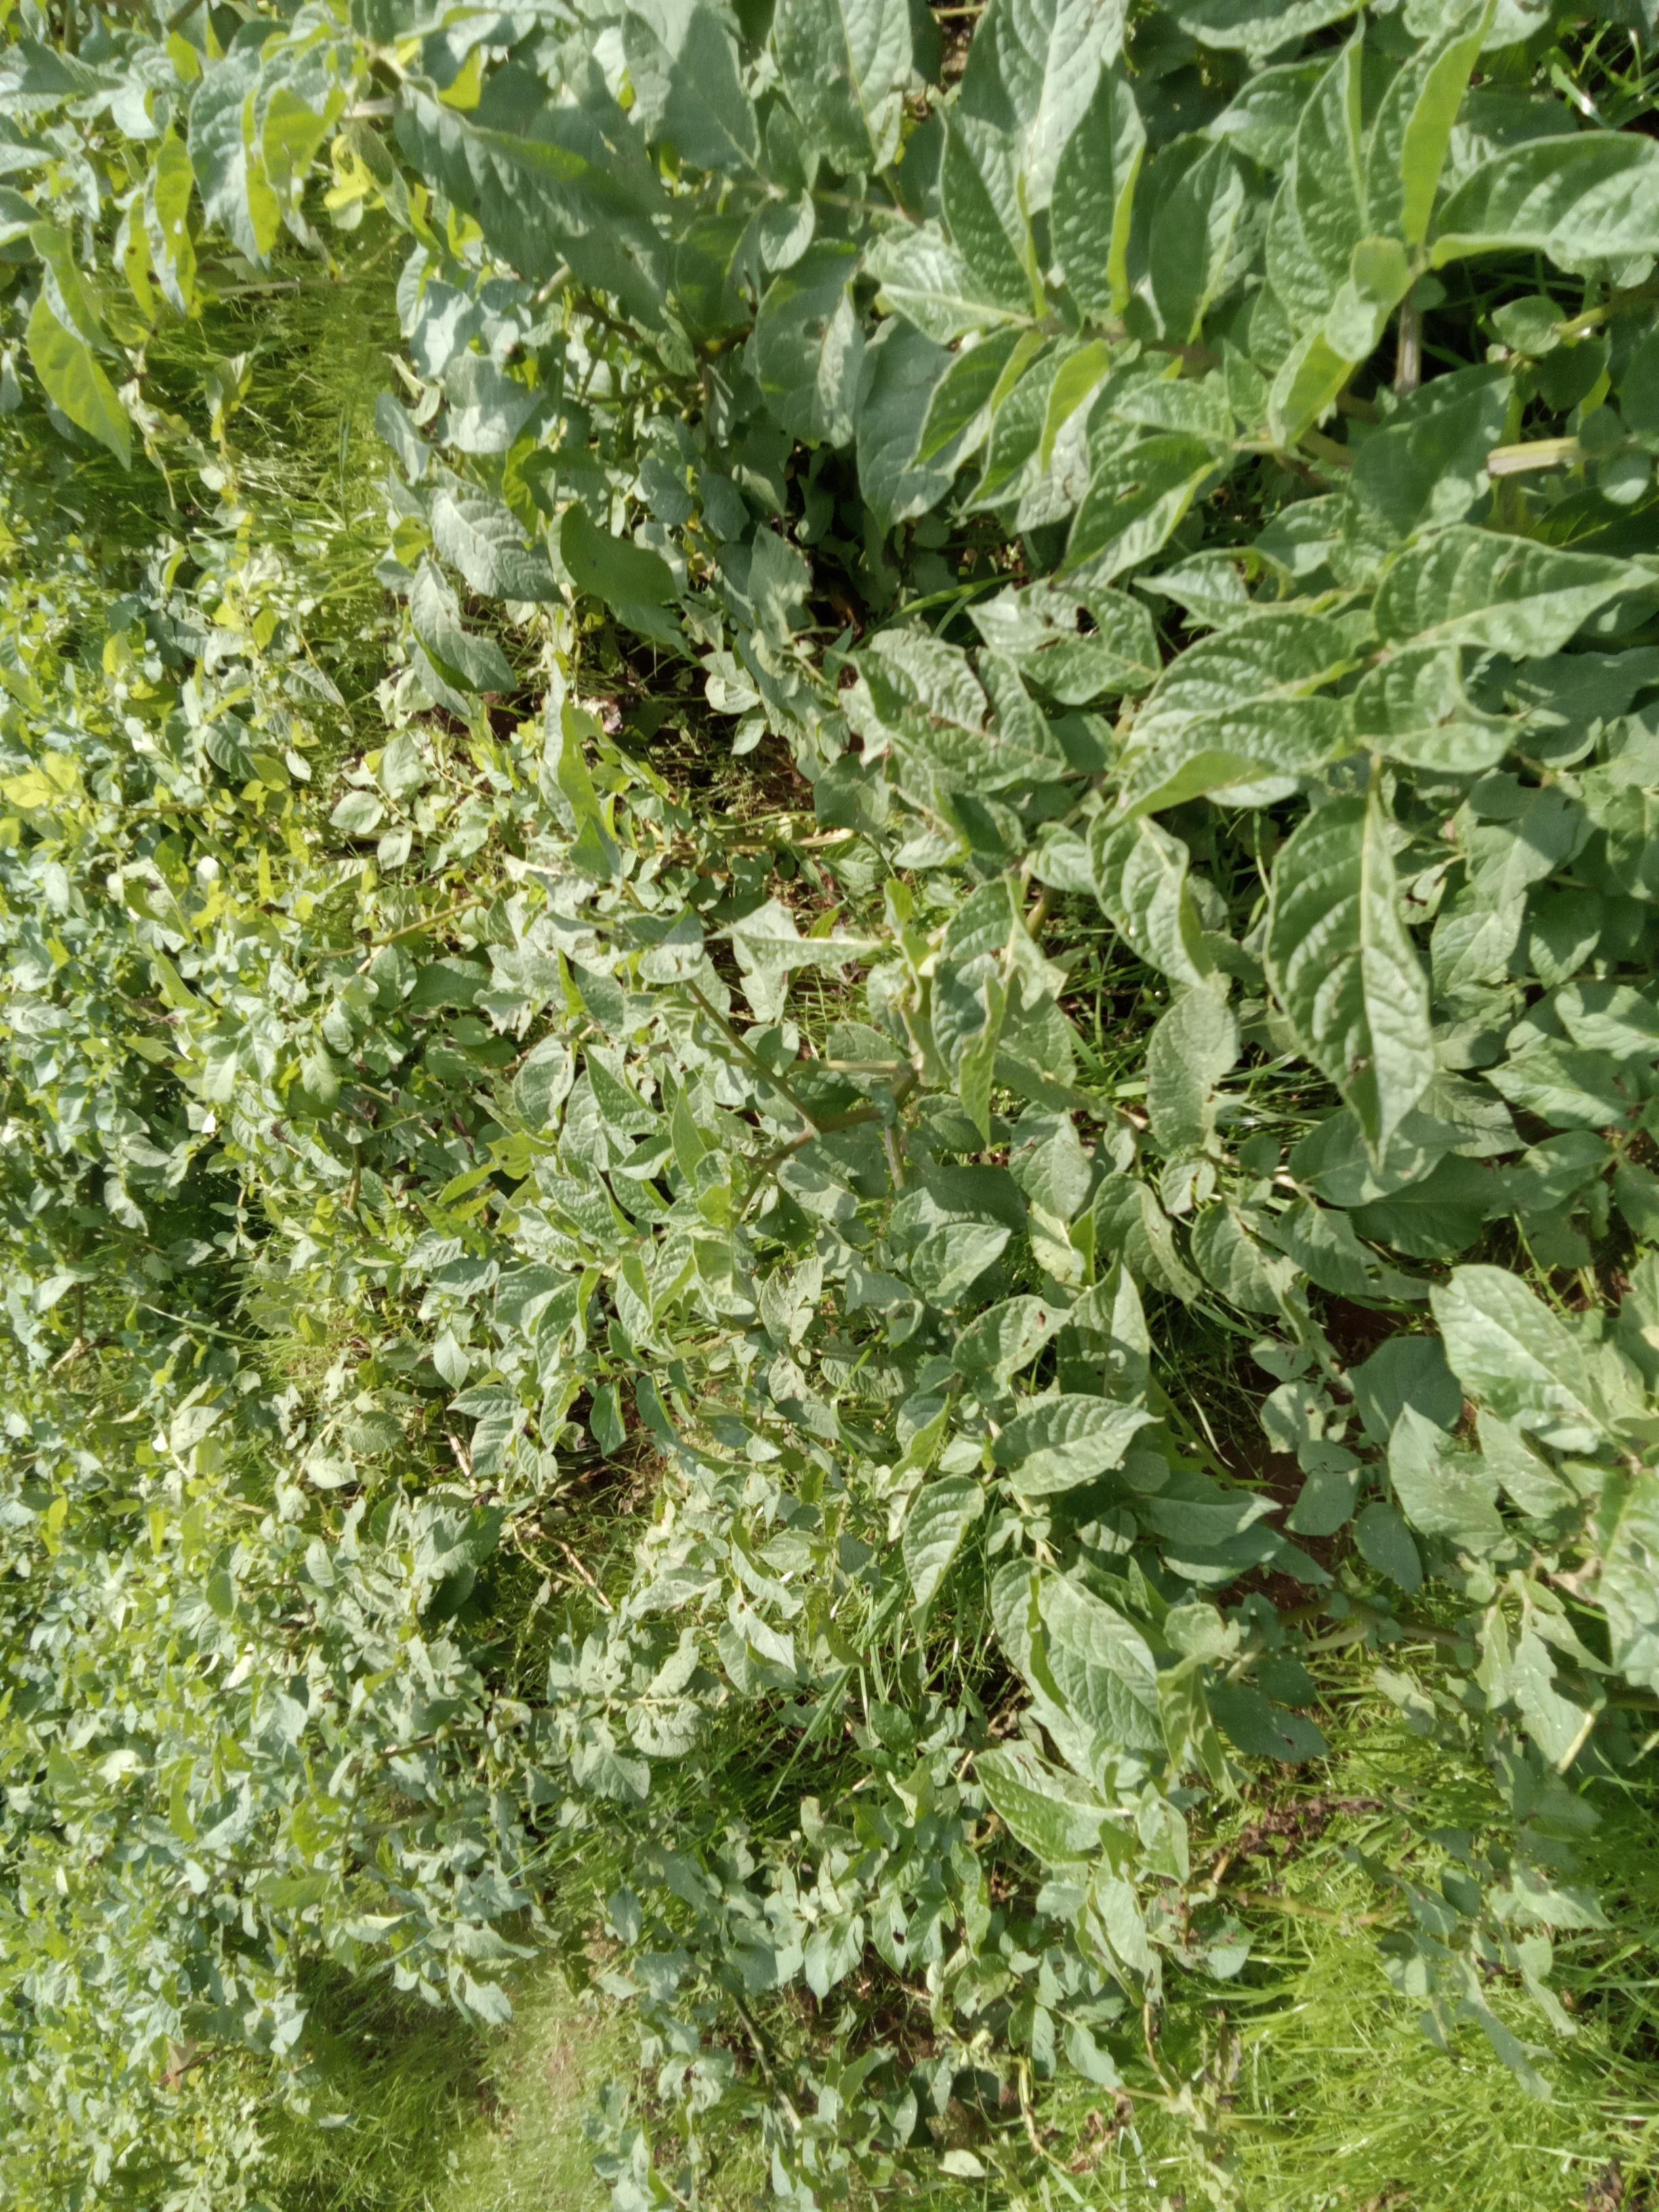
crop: potato
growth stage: maturity
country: Kenya
